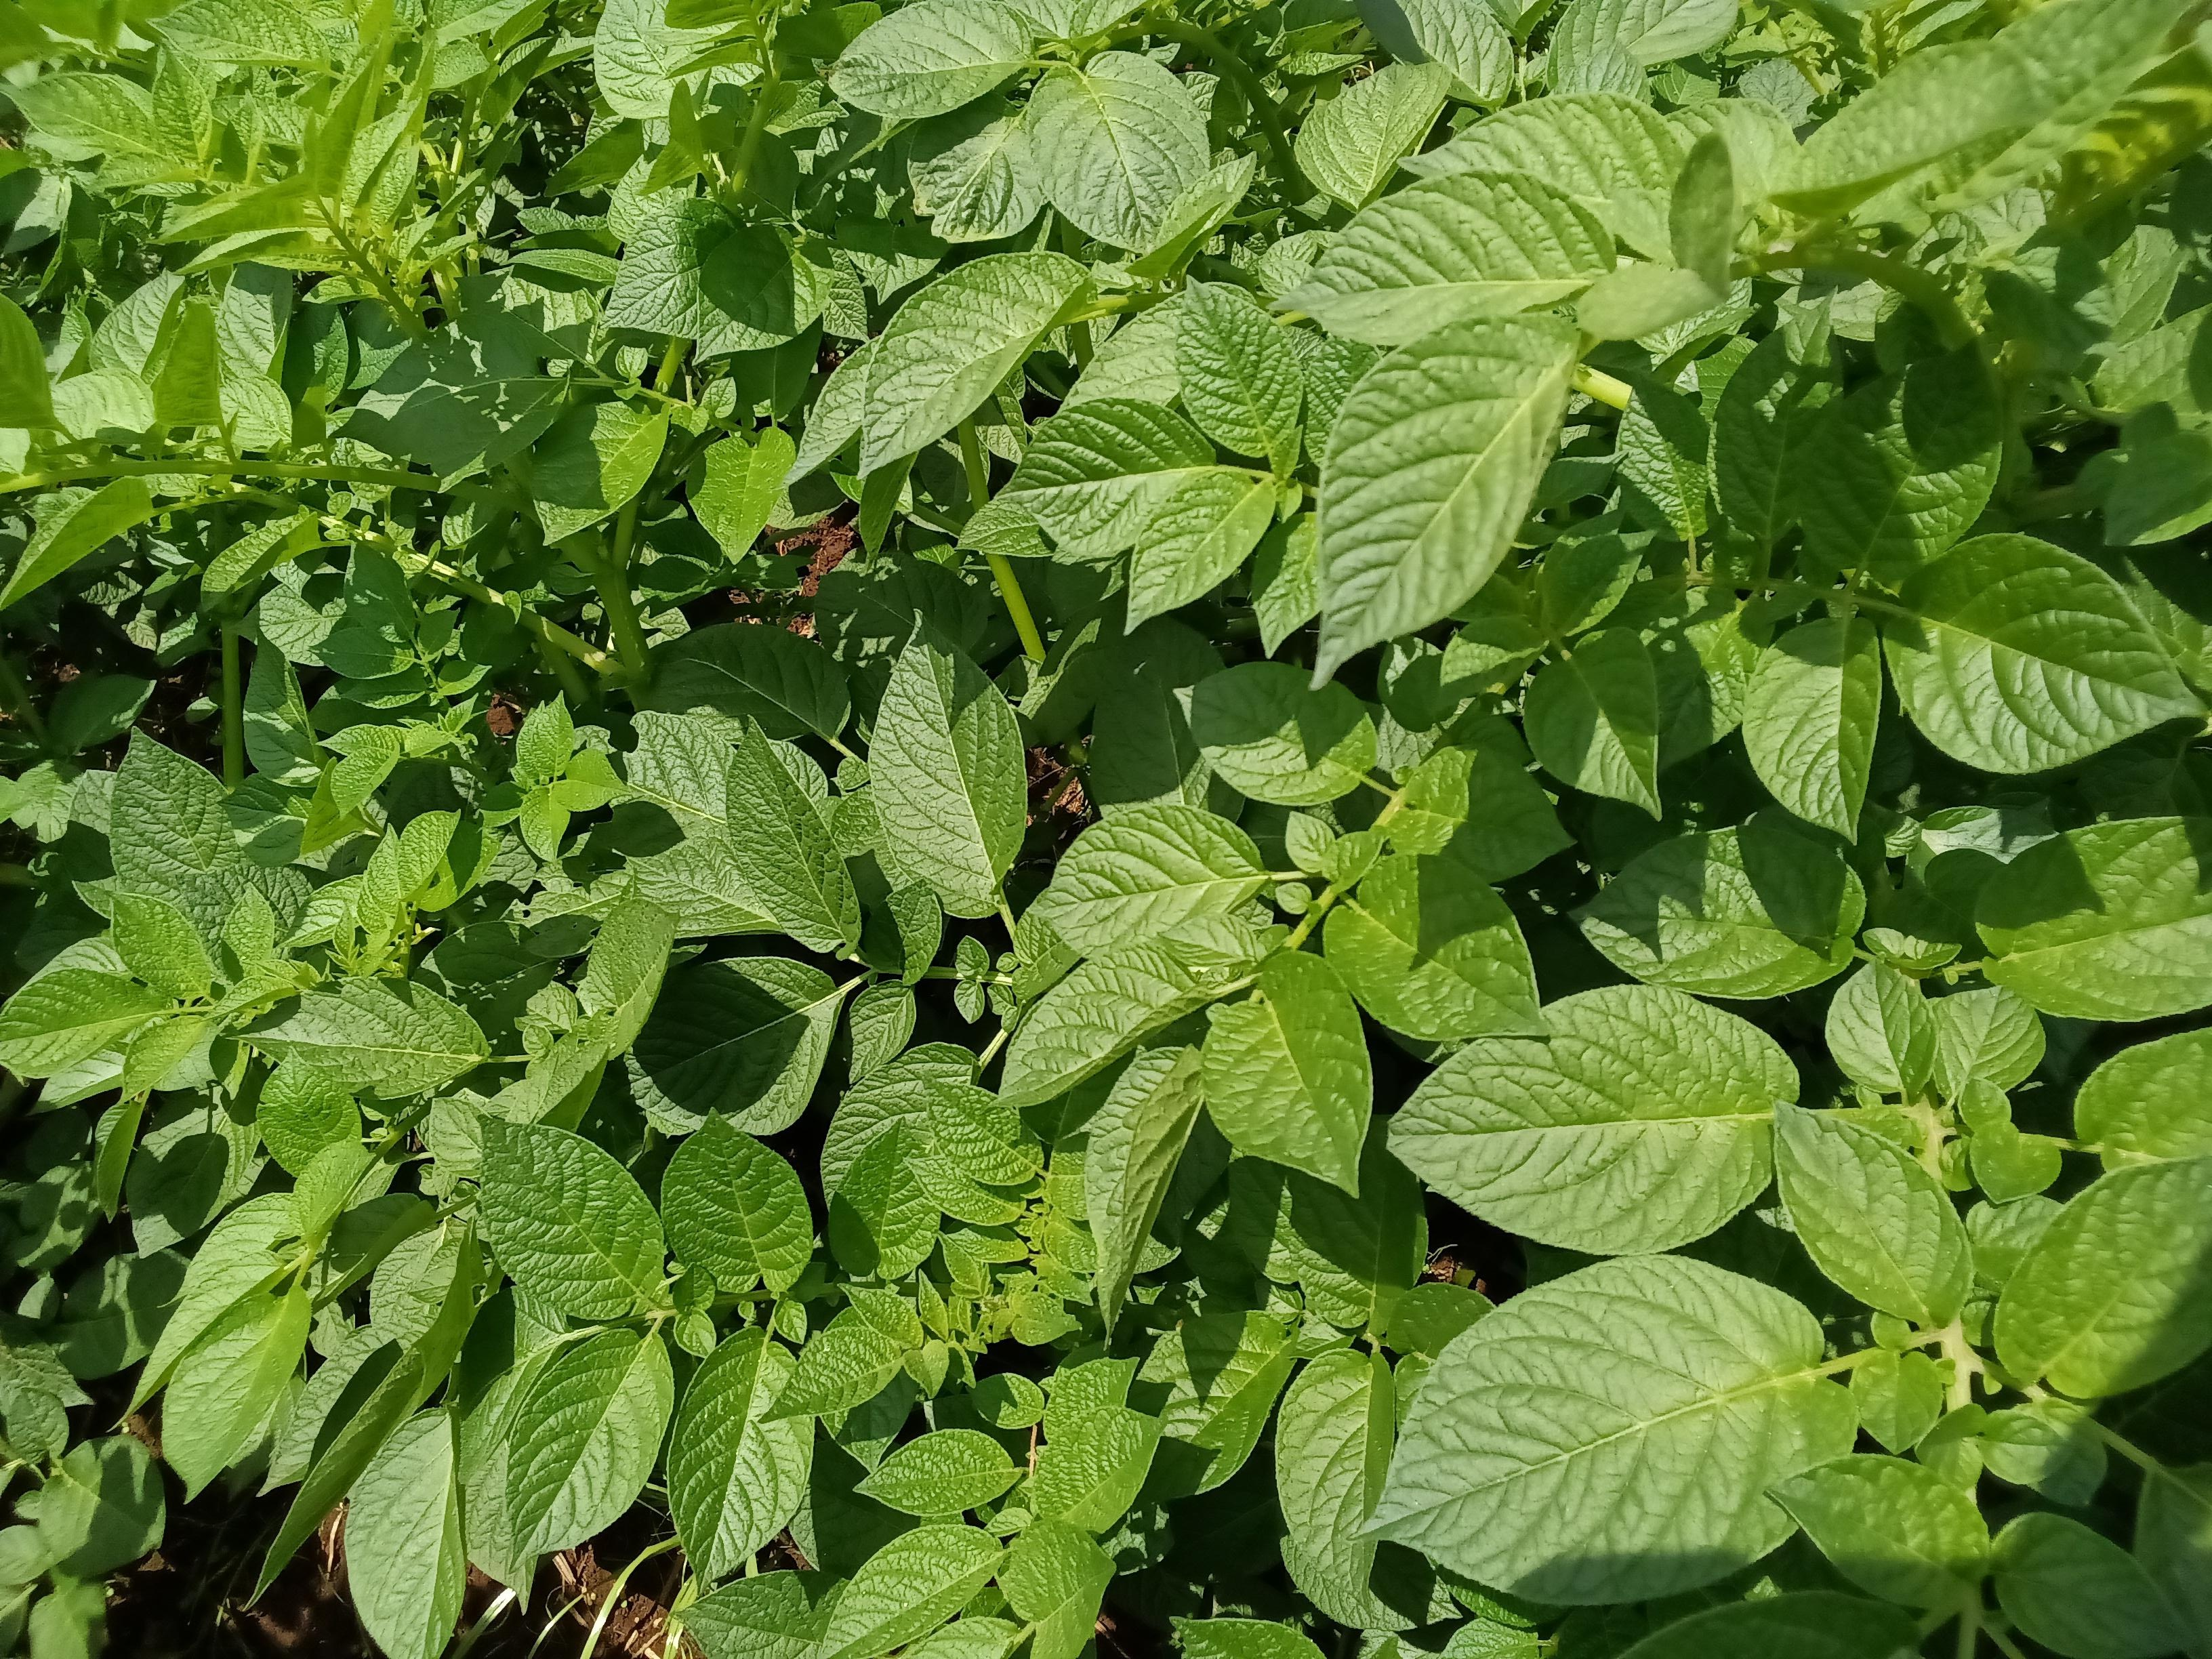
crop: potato
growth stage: vegetative
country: Kenya
